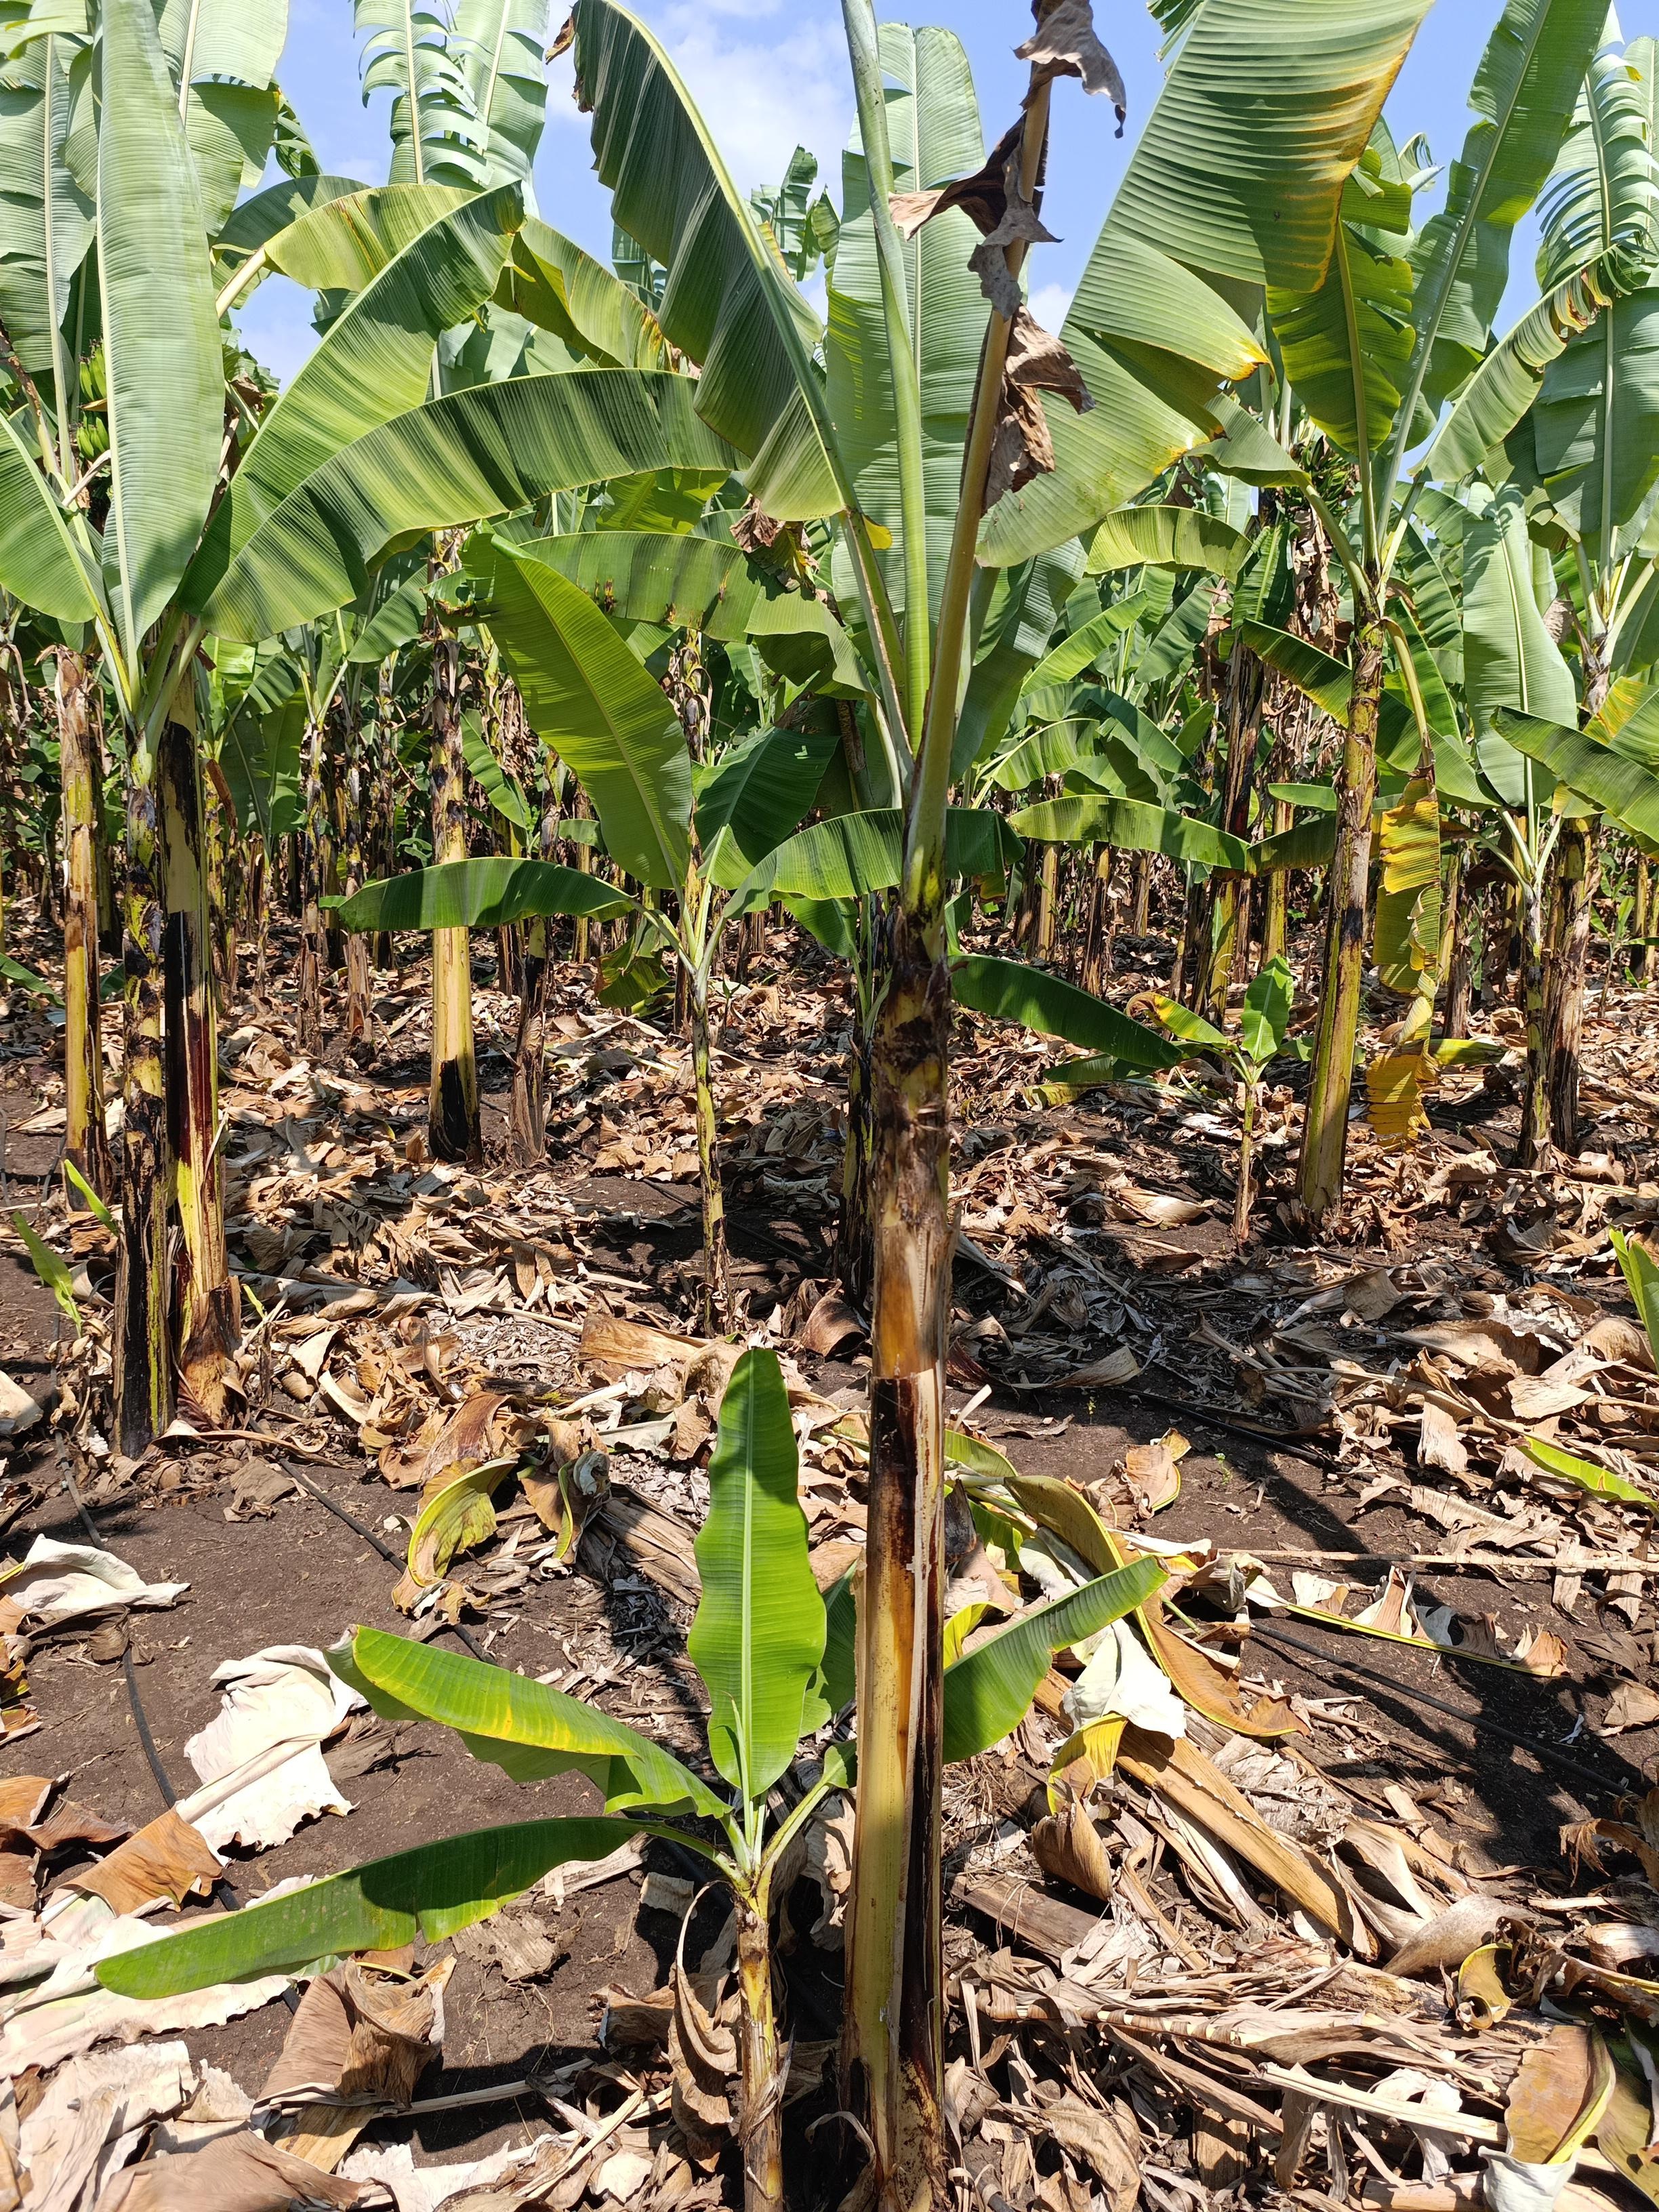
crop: banana
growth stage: vegetative
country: Tanzania
